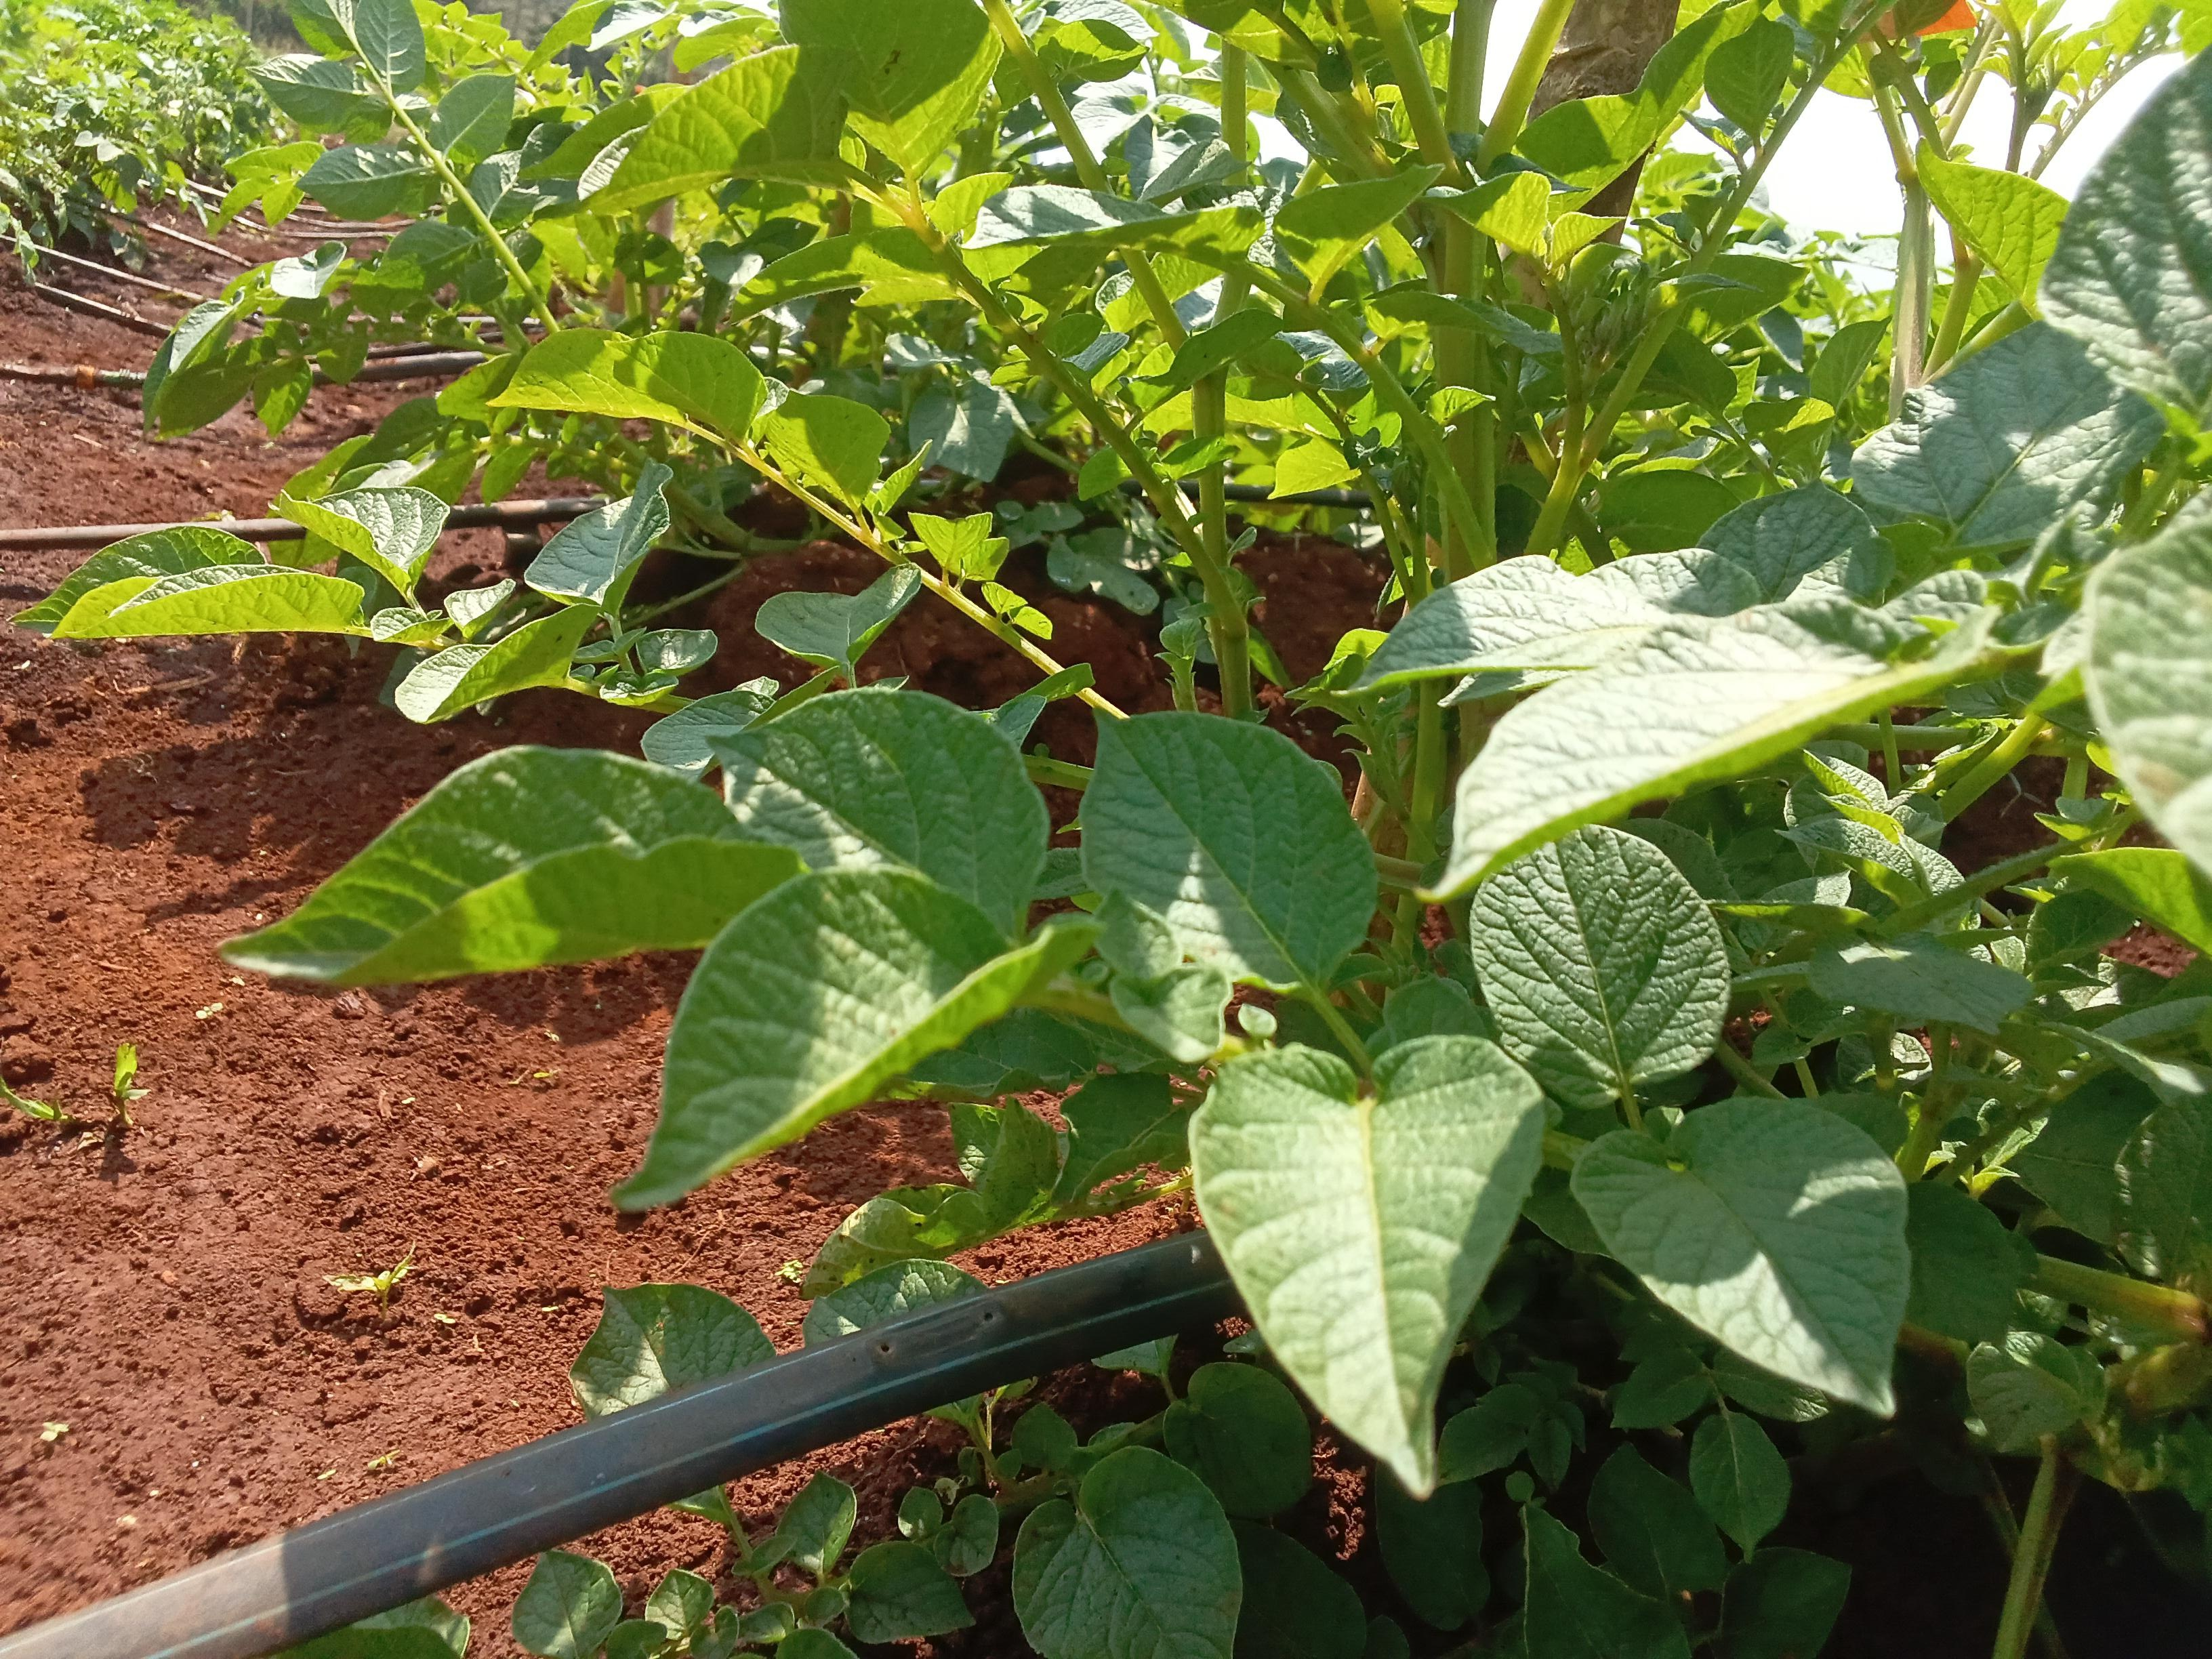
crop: potato
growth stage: vegetative
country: Kenya
